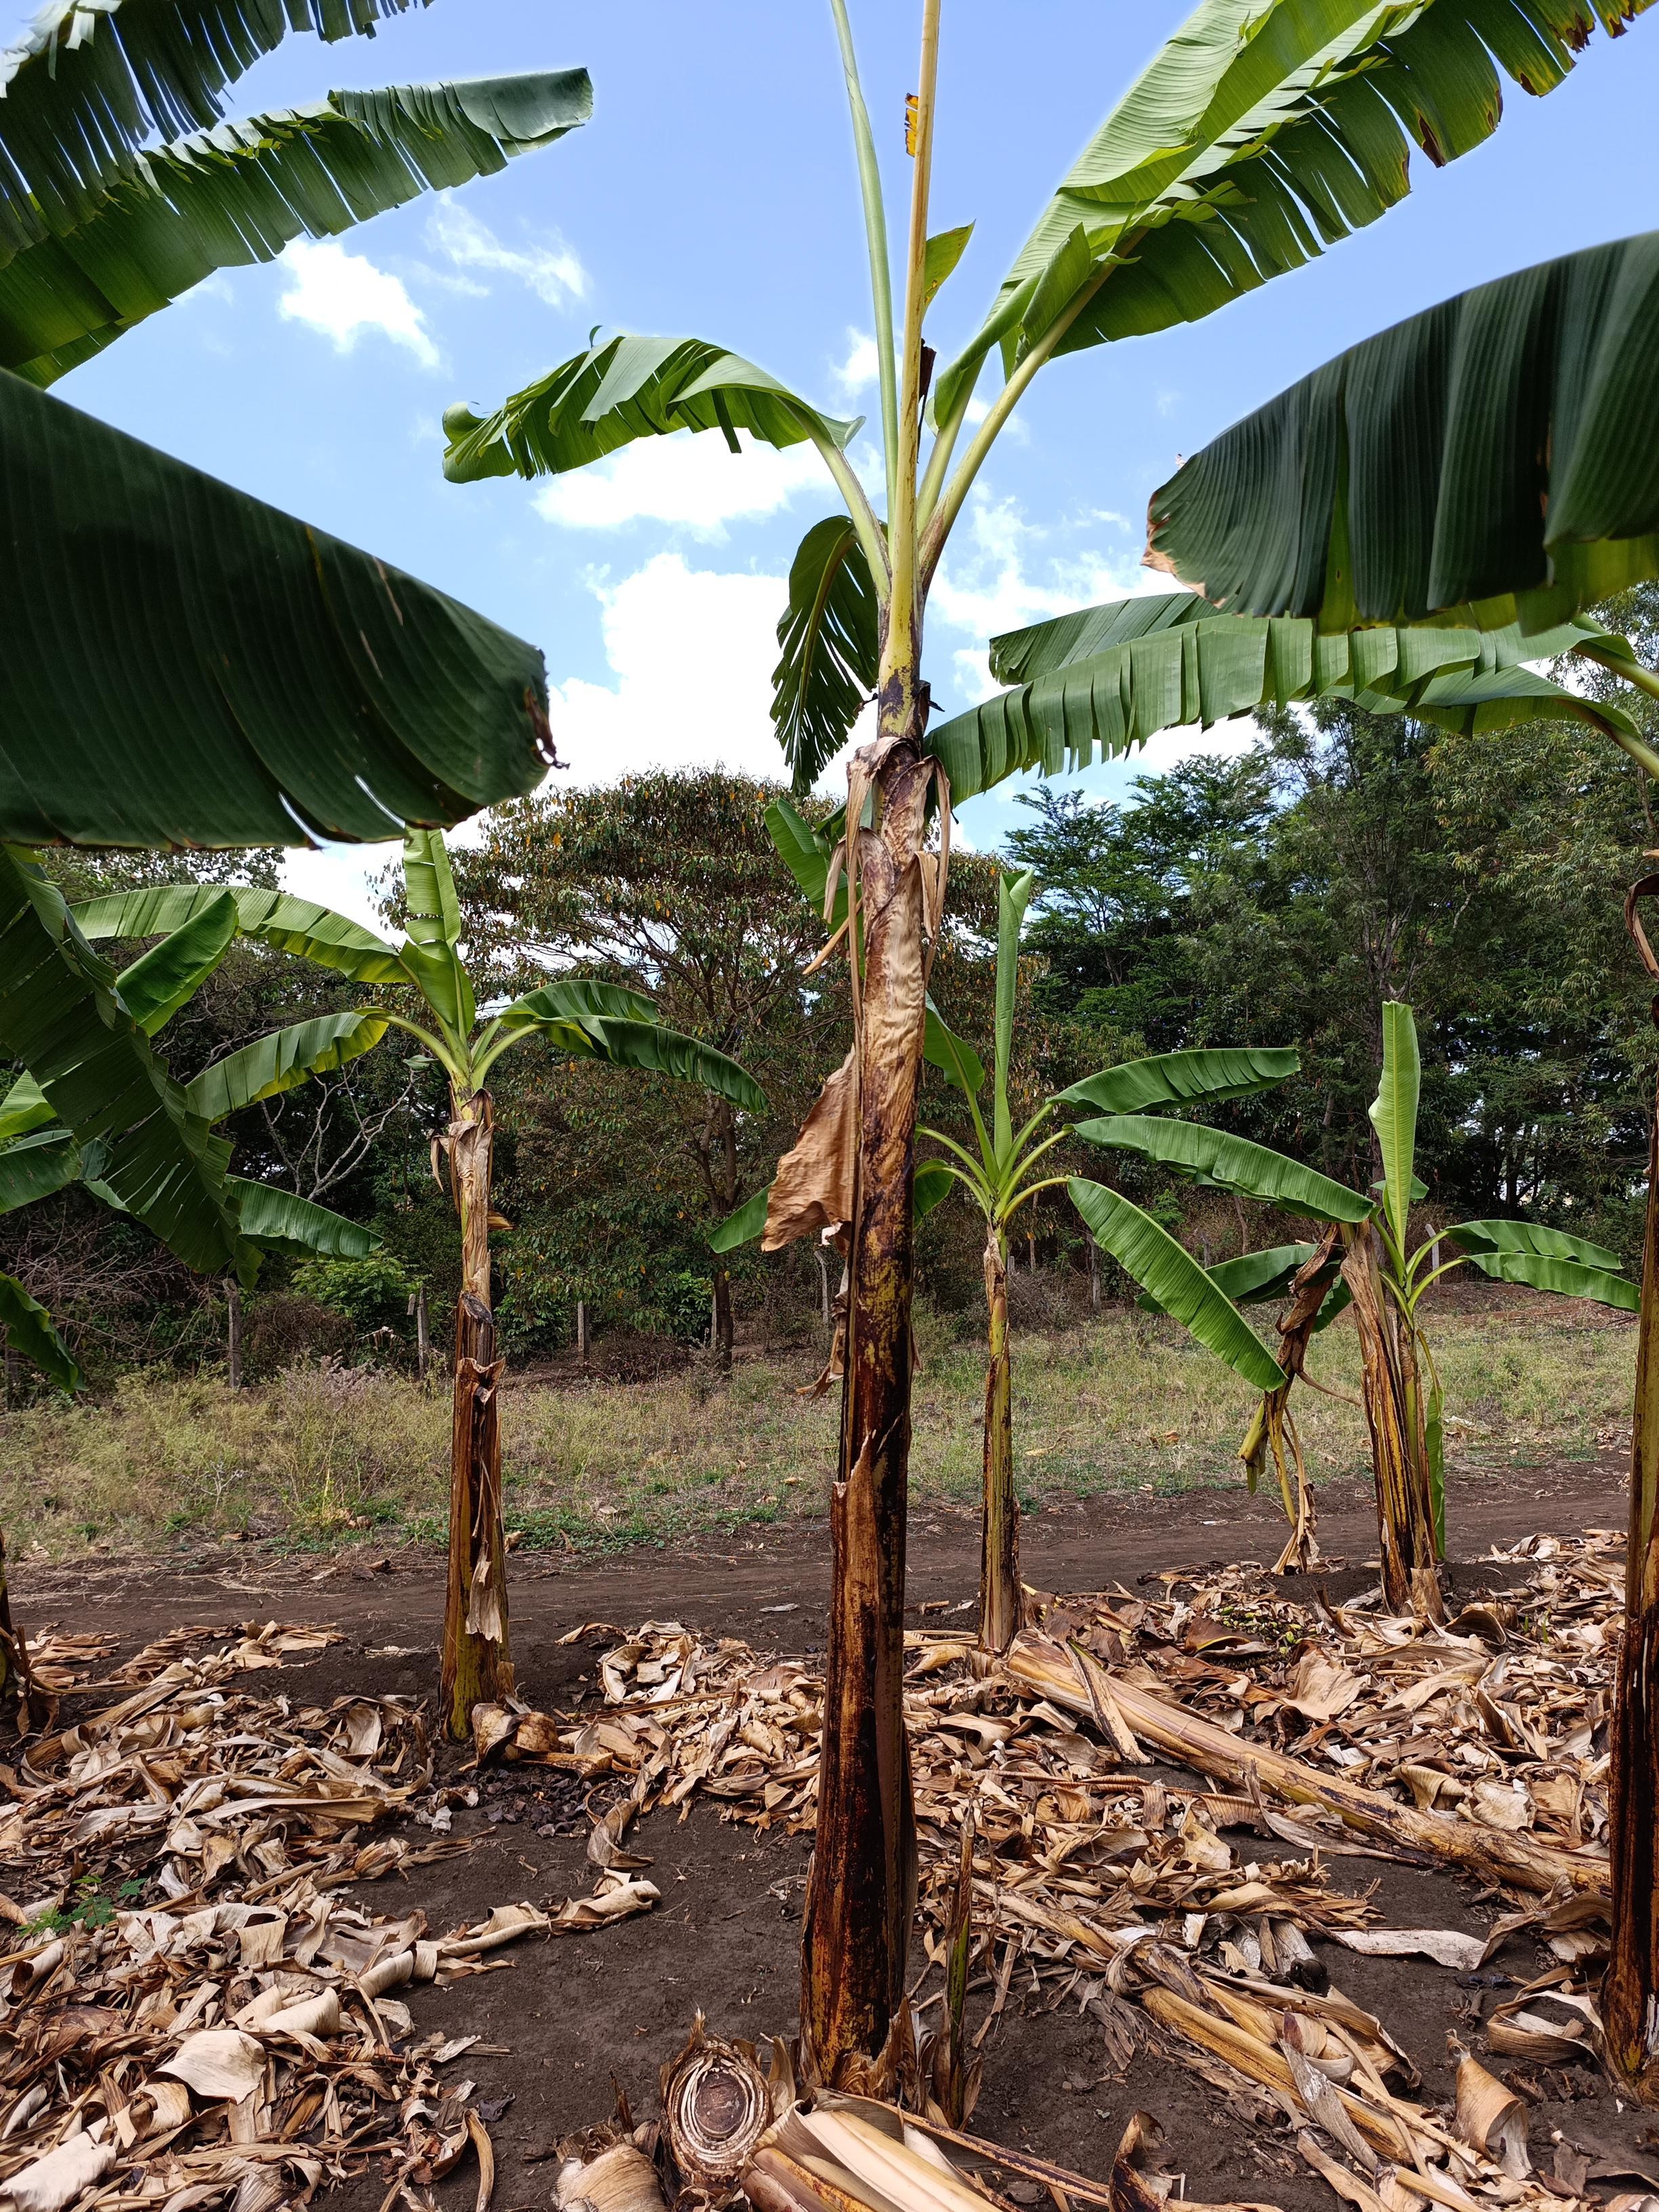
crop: banana
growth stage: vegetative
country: Tanzania
